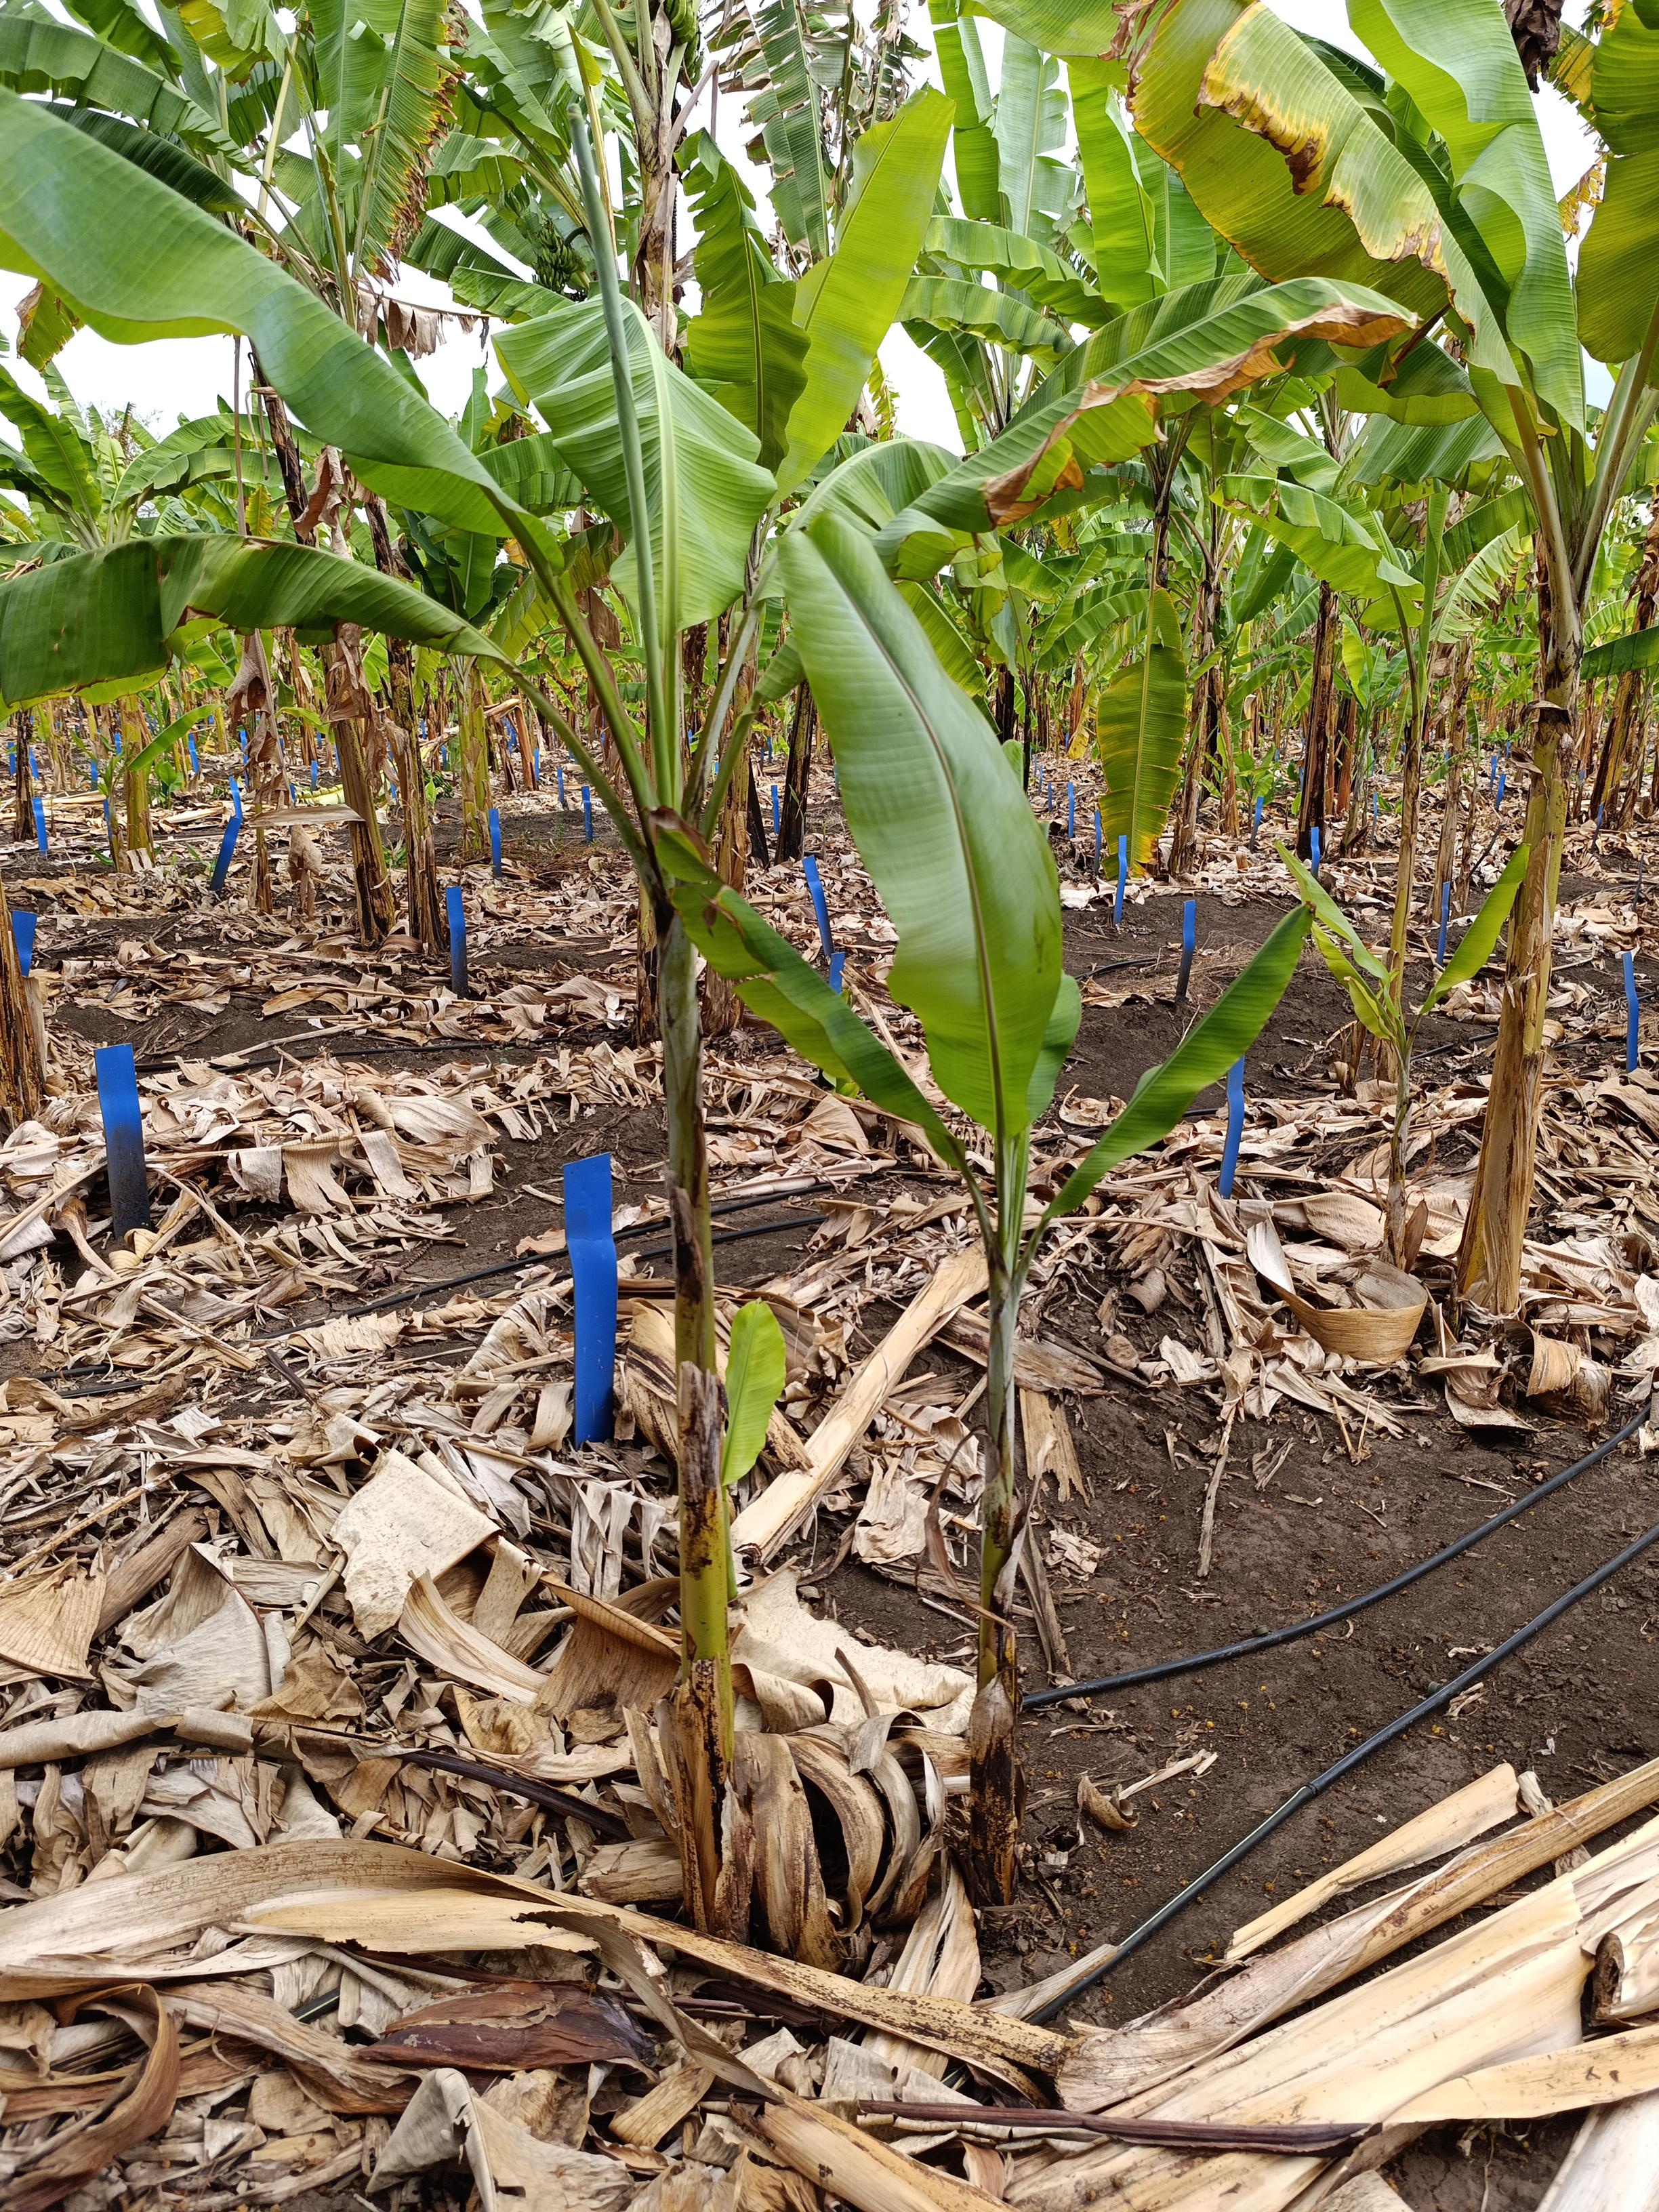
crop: banana
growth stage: vegetative
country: Tanzania
